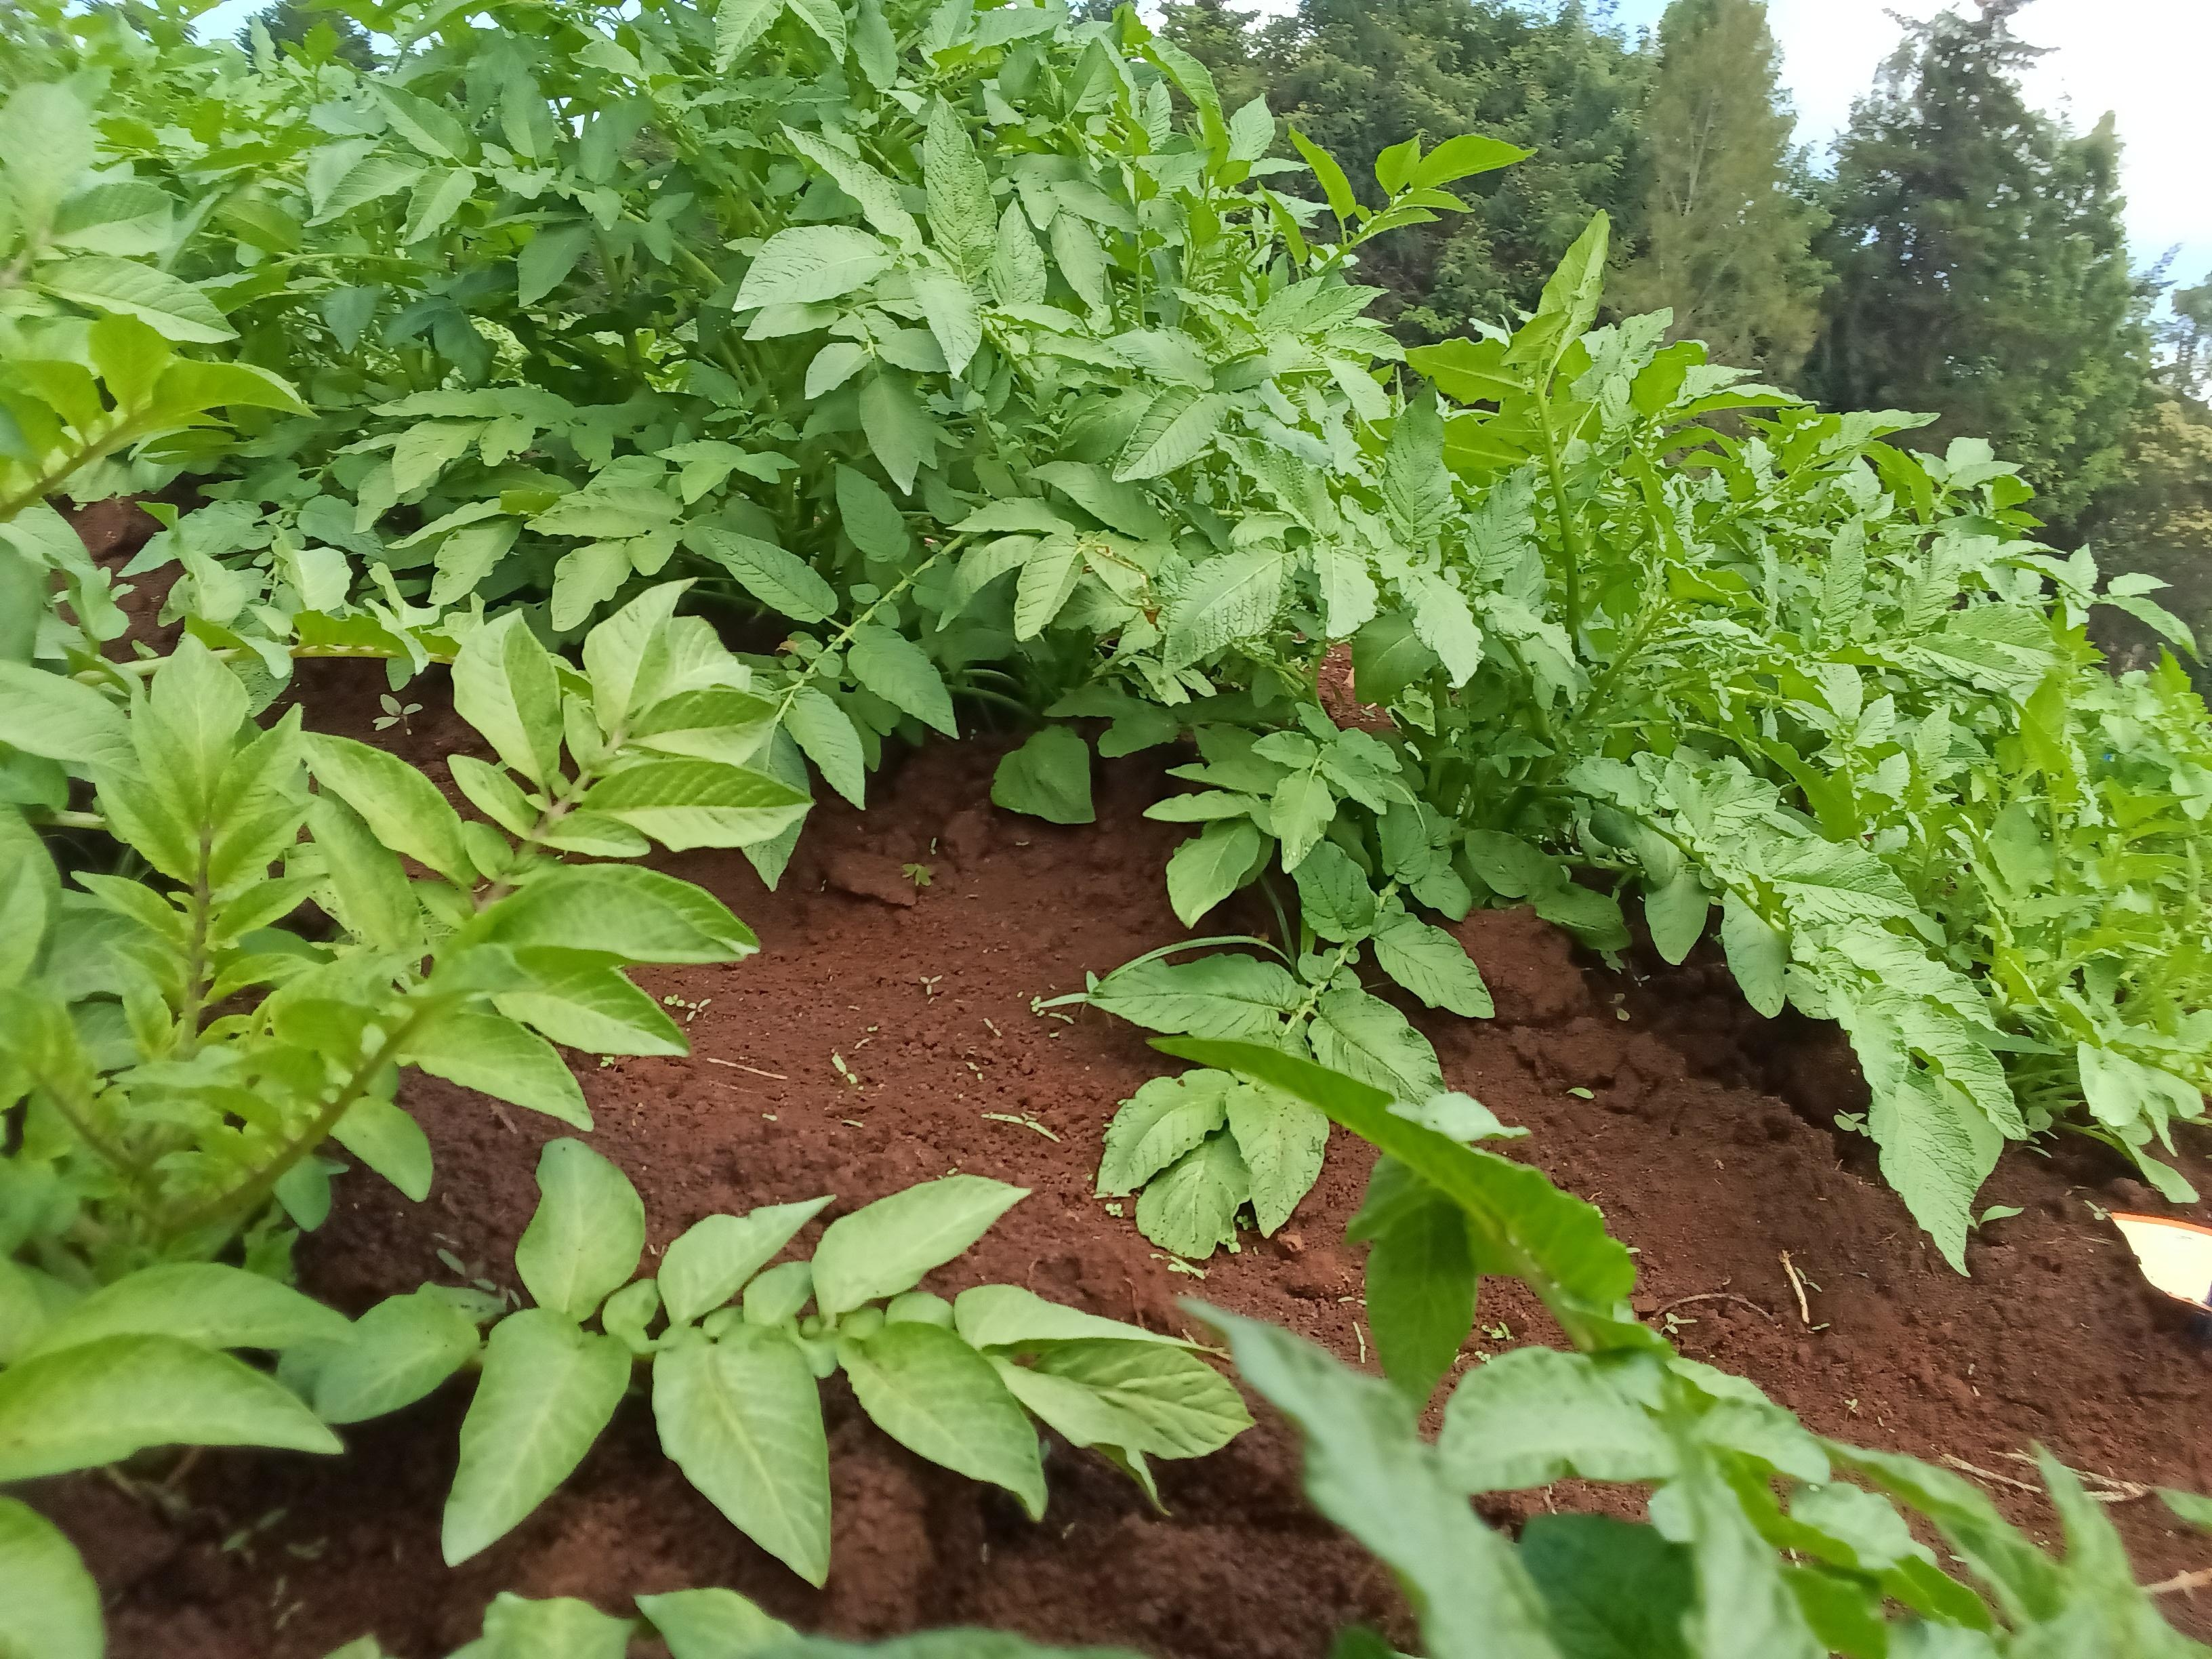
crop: potato
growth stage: vegetative
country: Kenya
